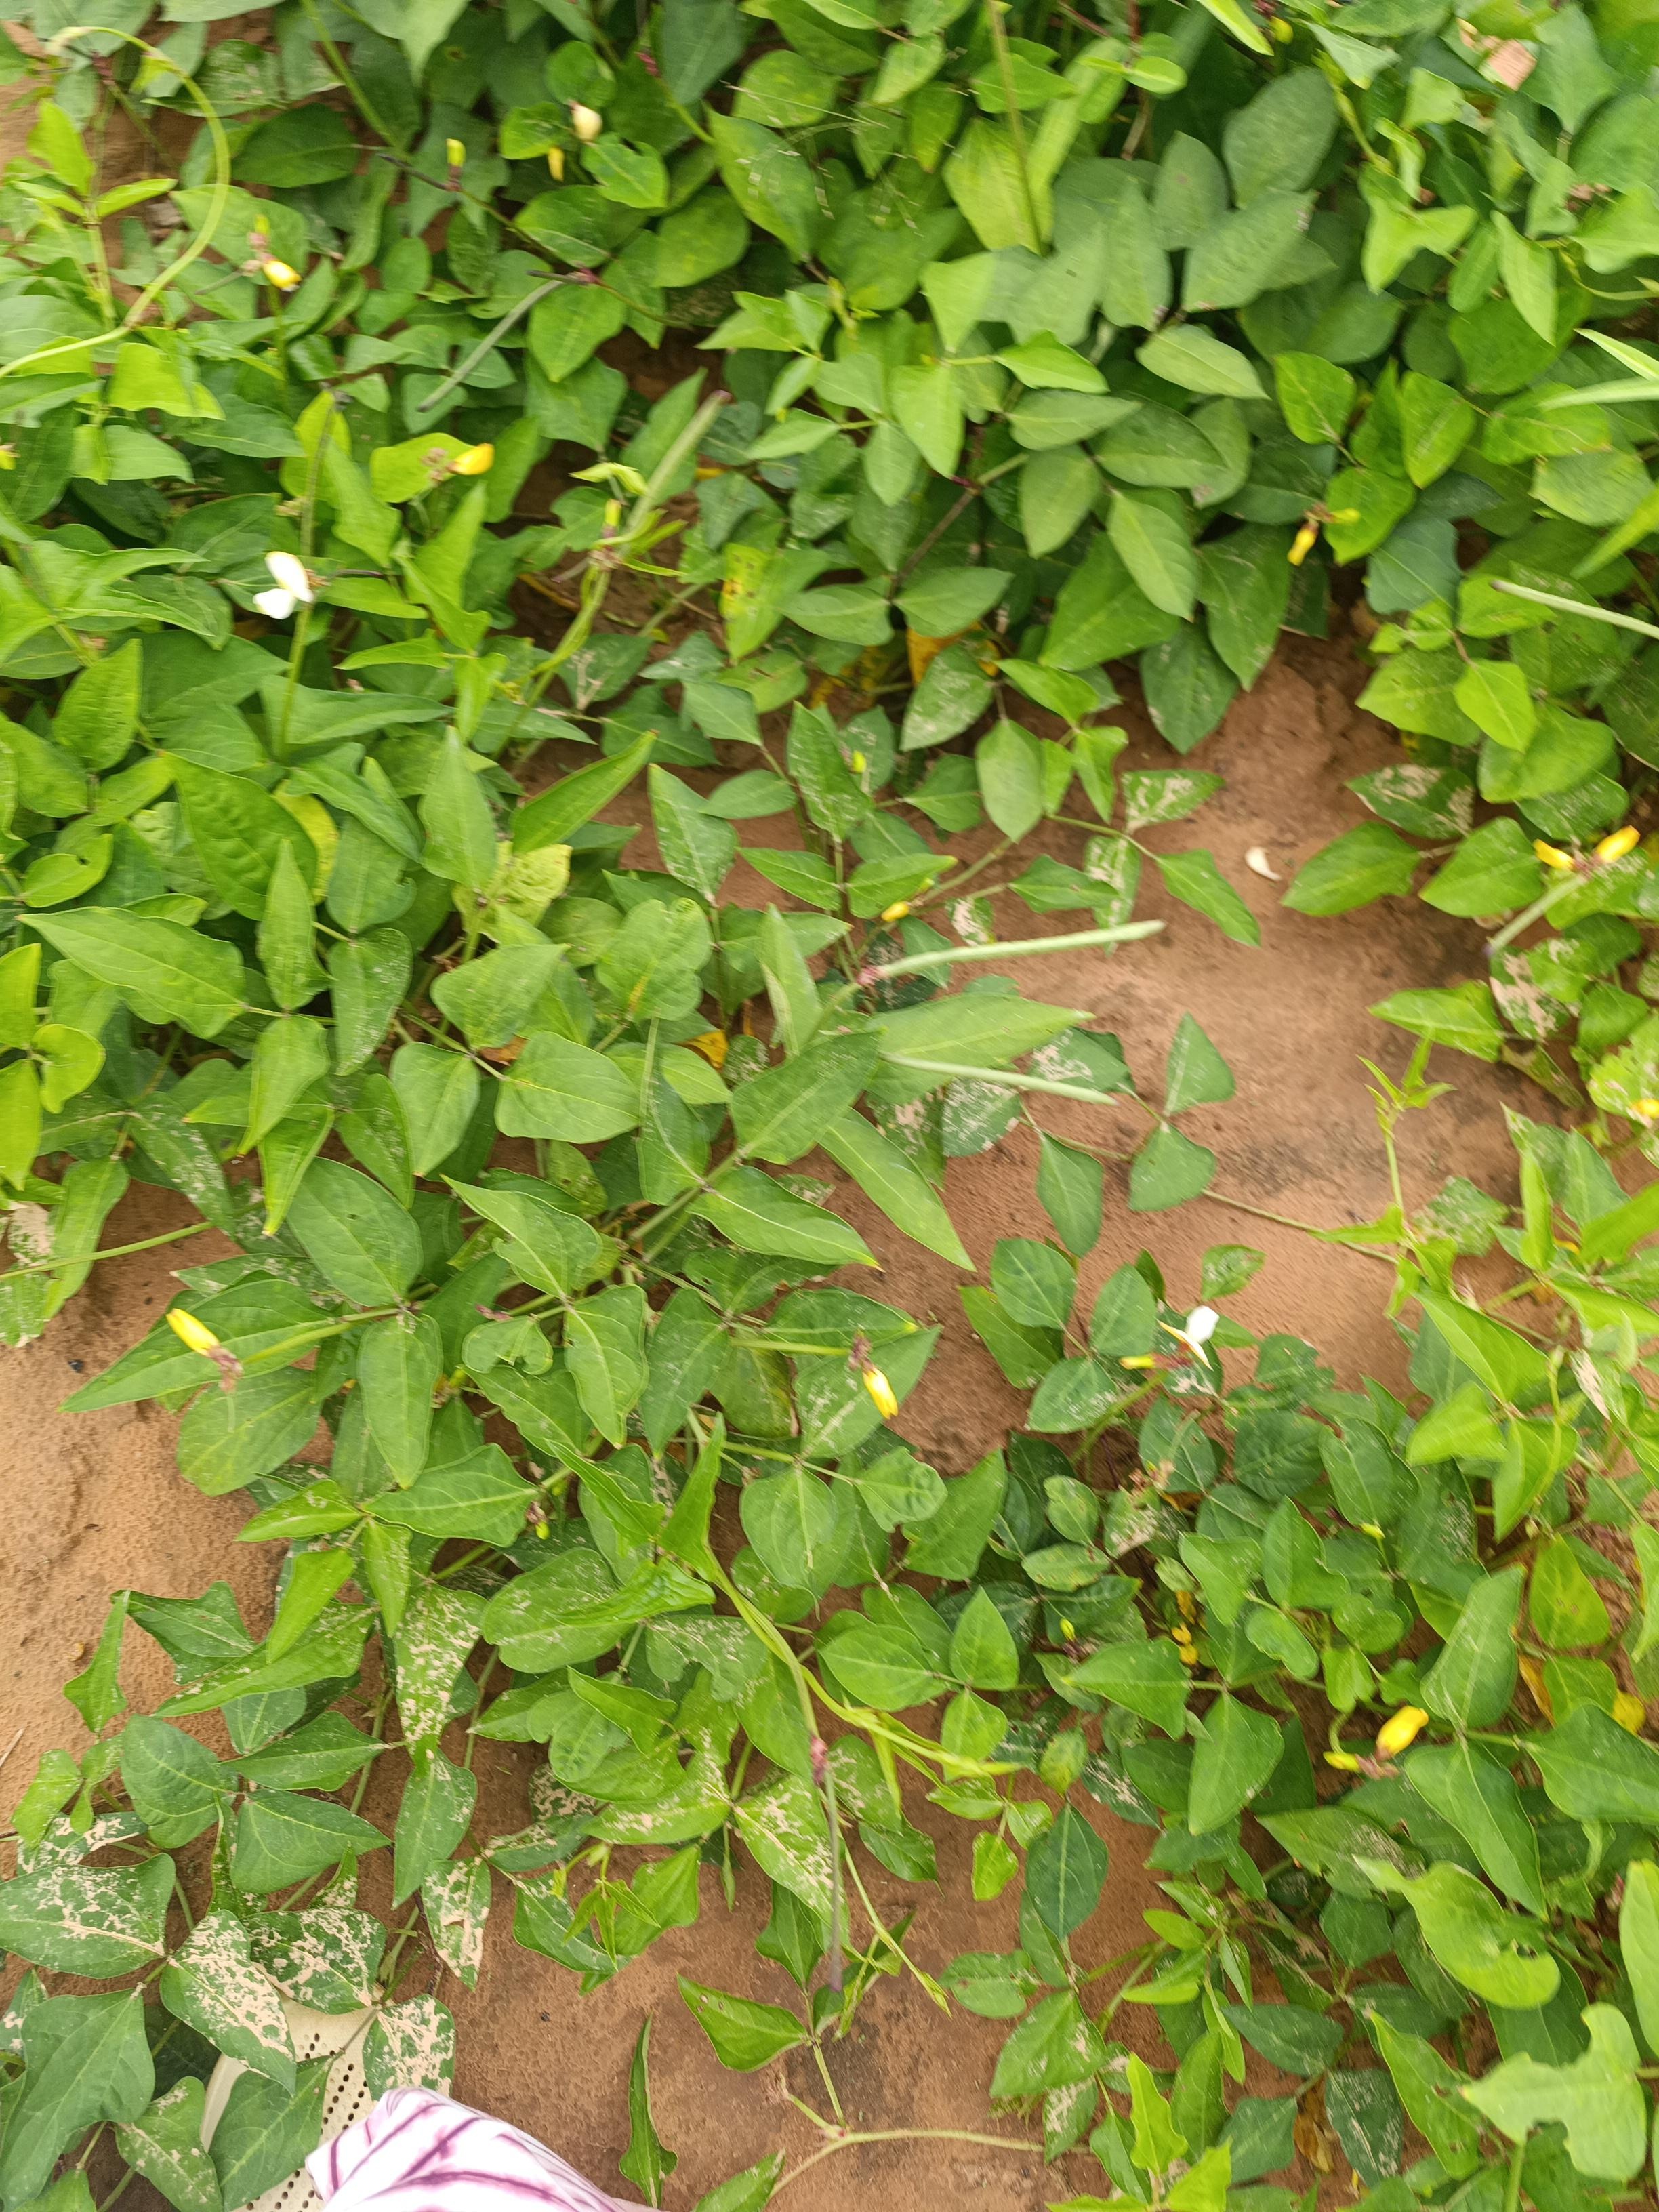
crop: cowpea
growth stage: development pod
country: Nigeria
